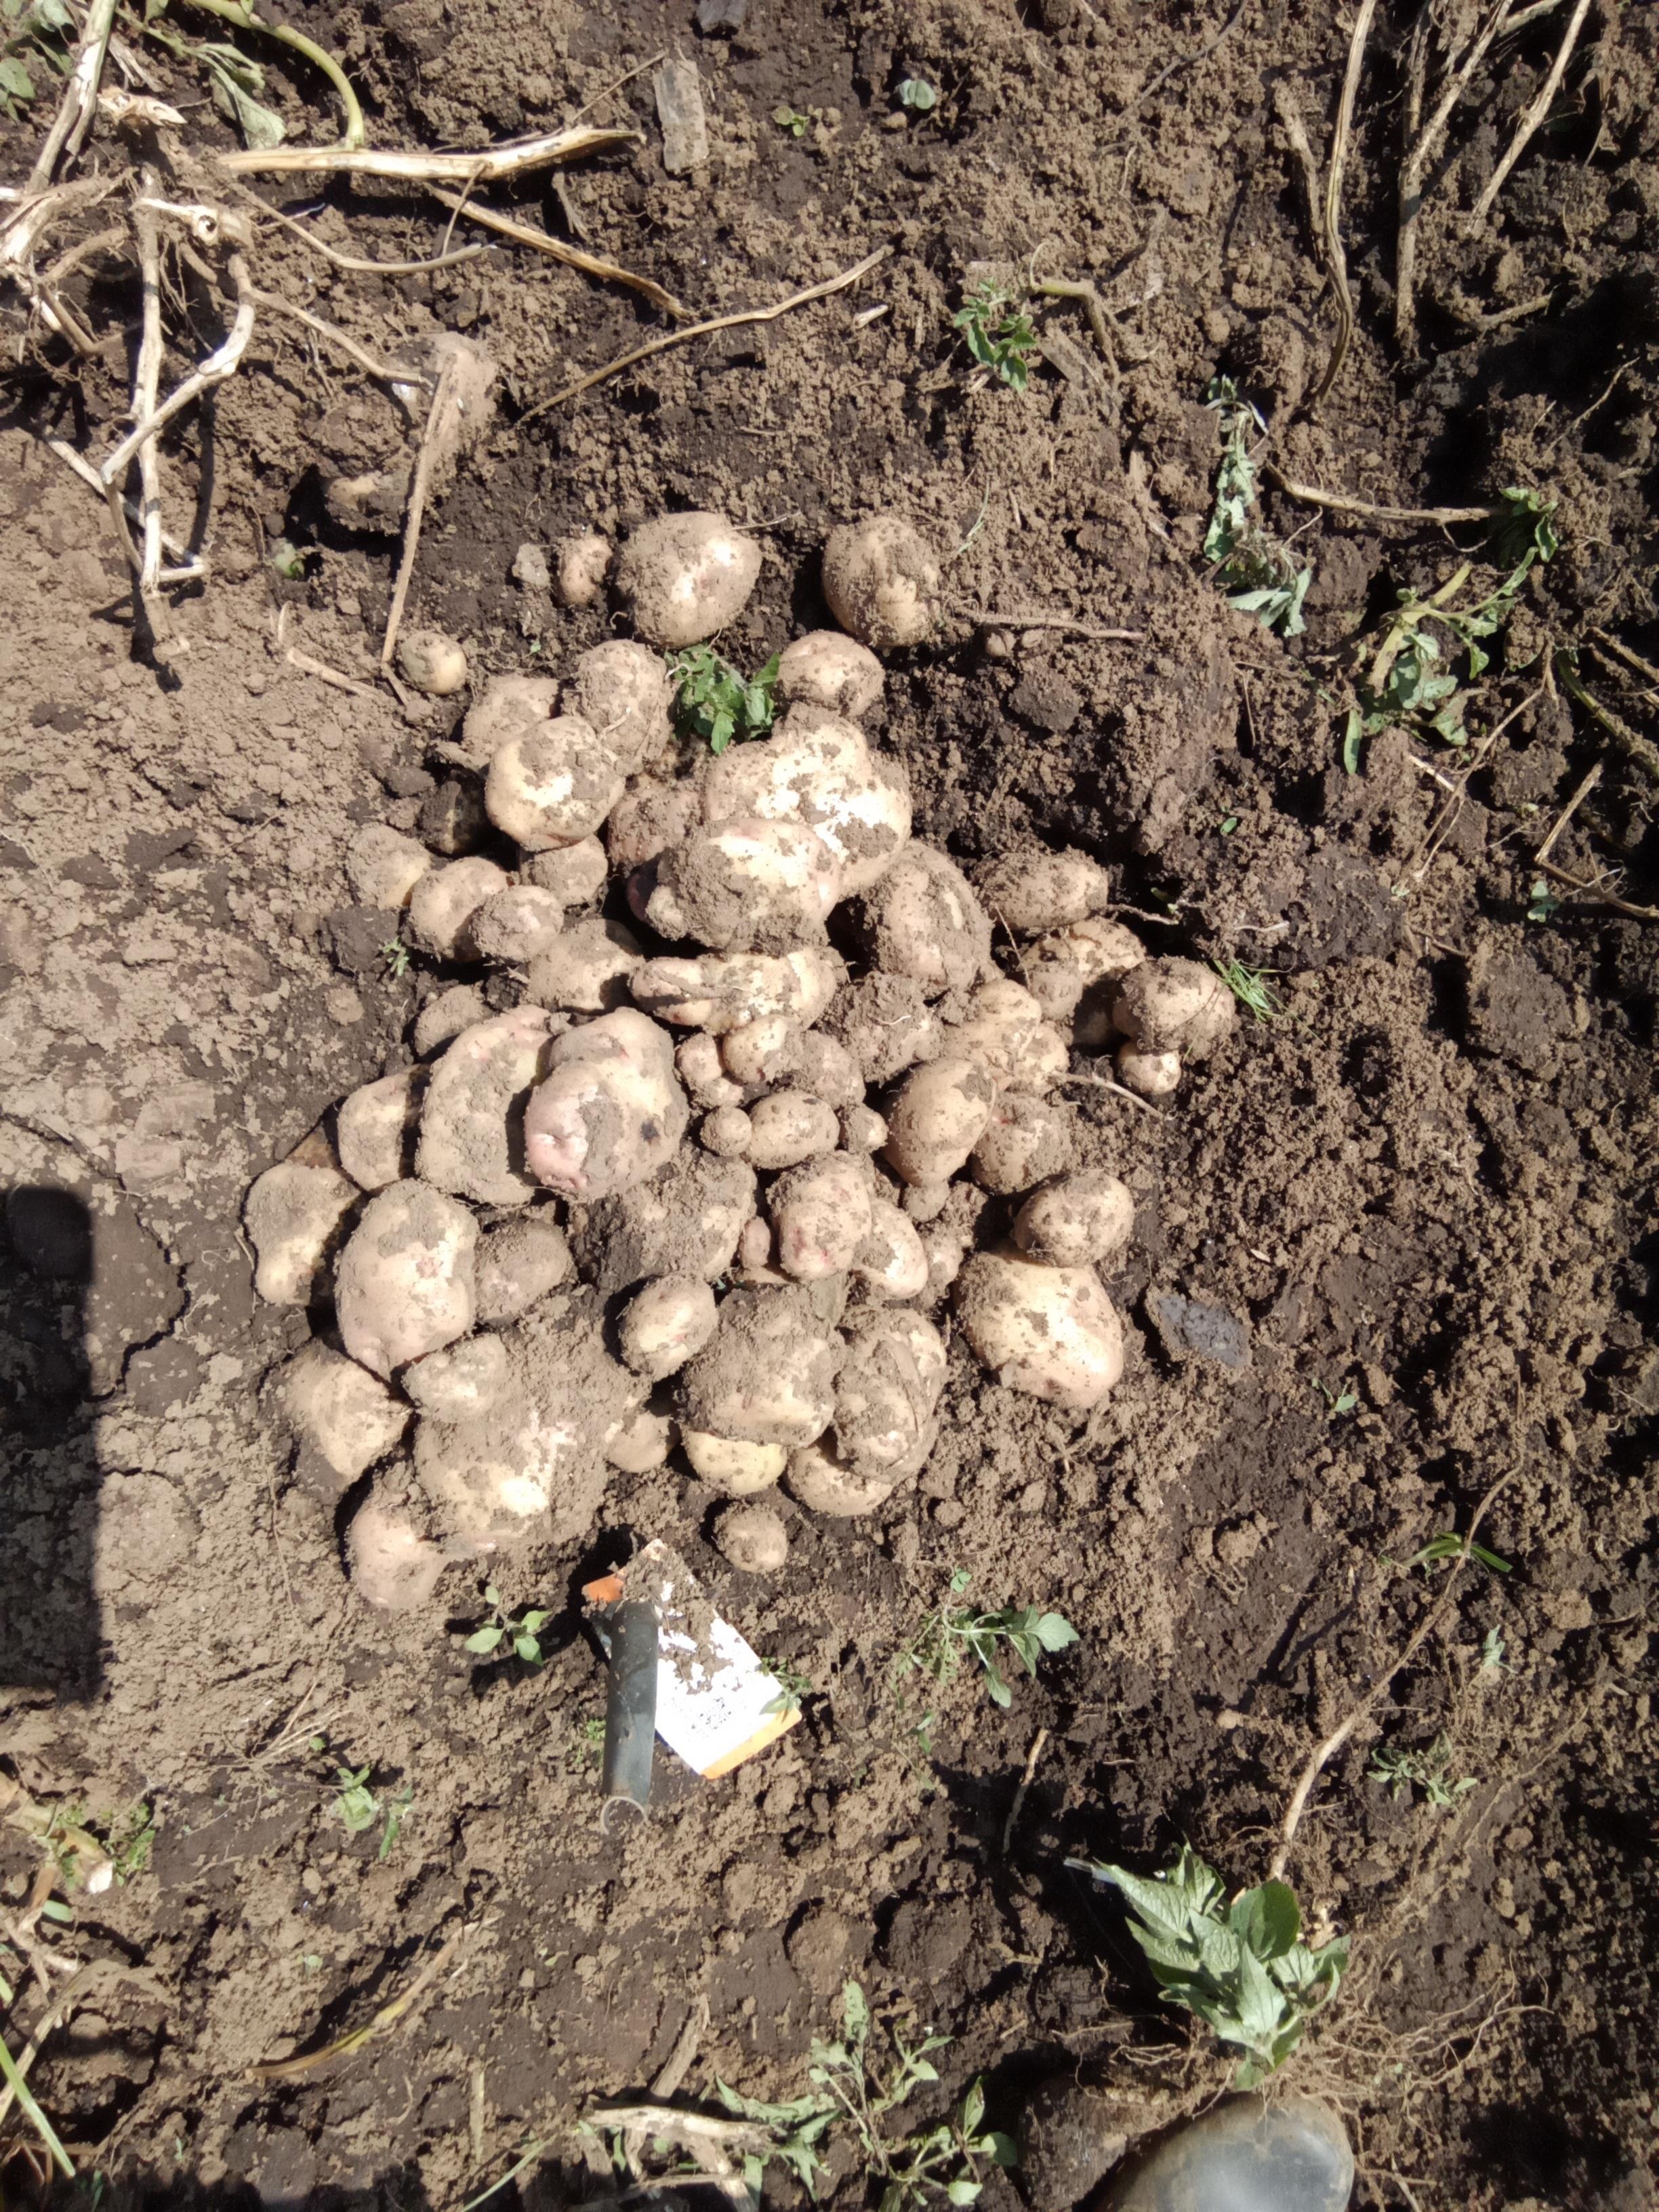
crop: potato
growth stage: harvest
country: Kenya
